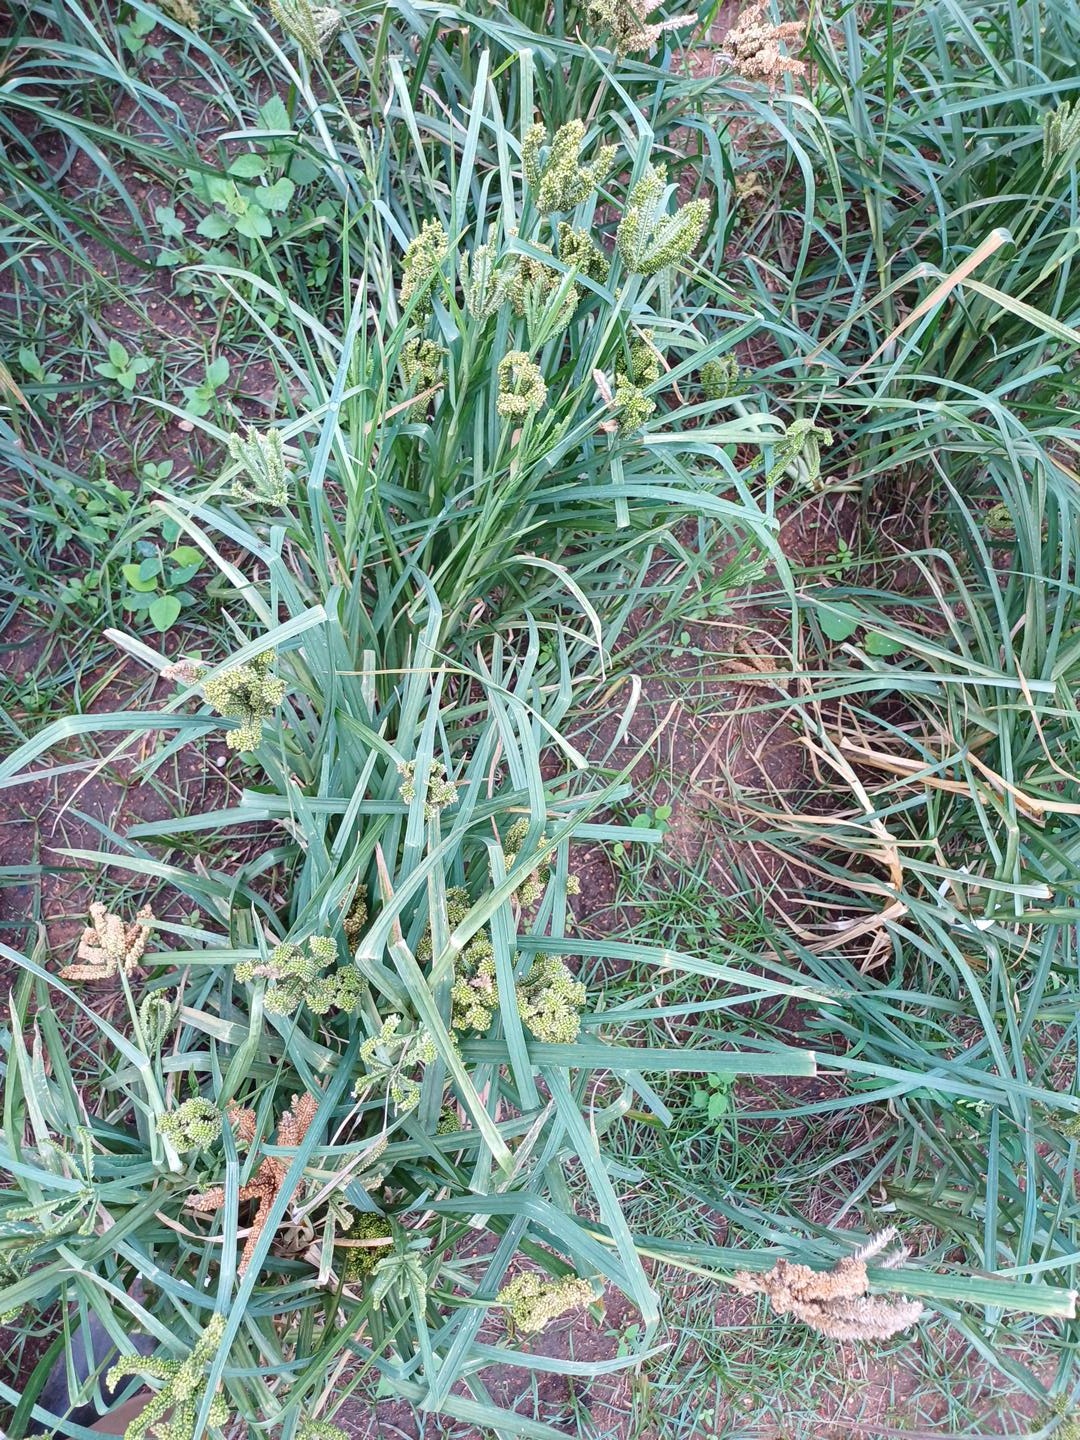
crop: finger millet
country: Kenya
